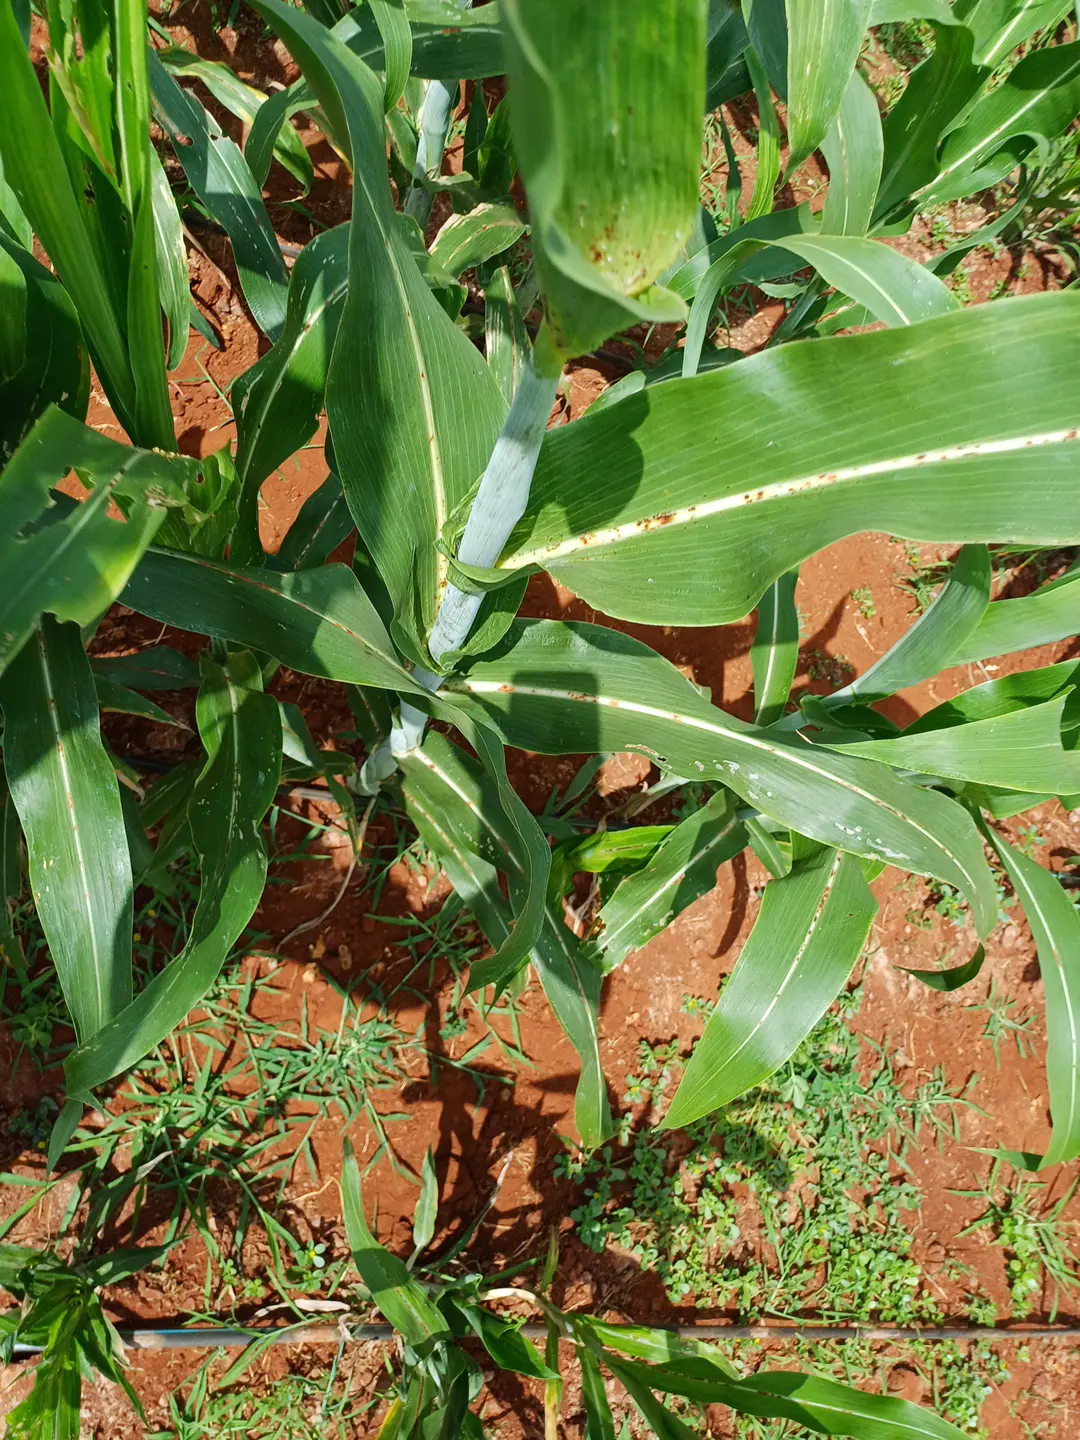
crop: sorghum
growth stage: vegetative
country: Kenya
